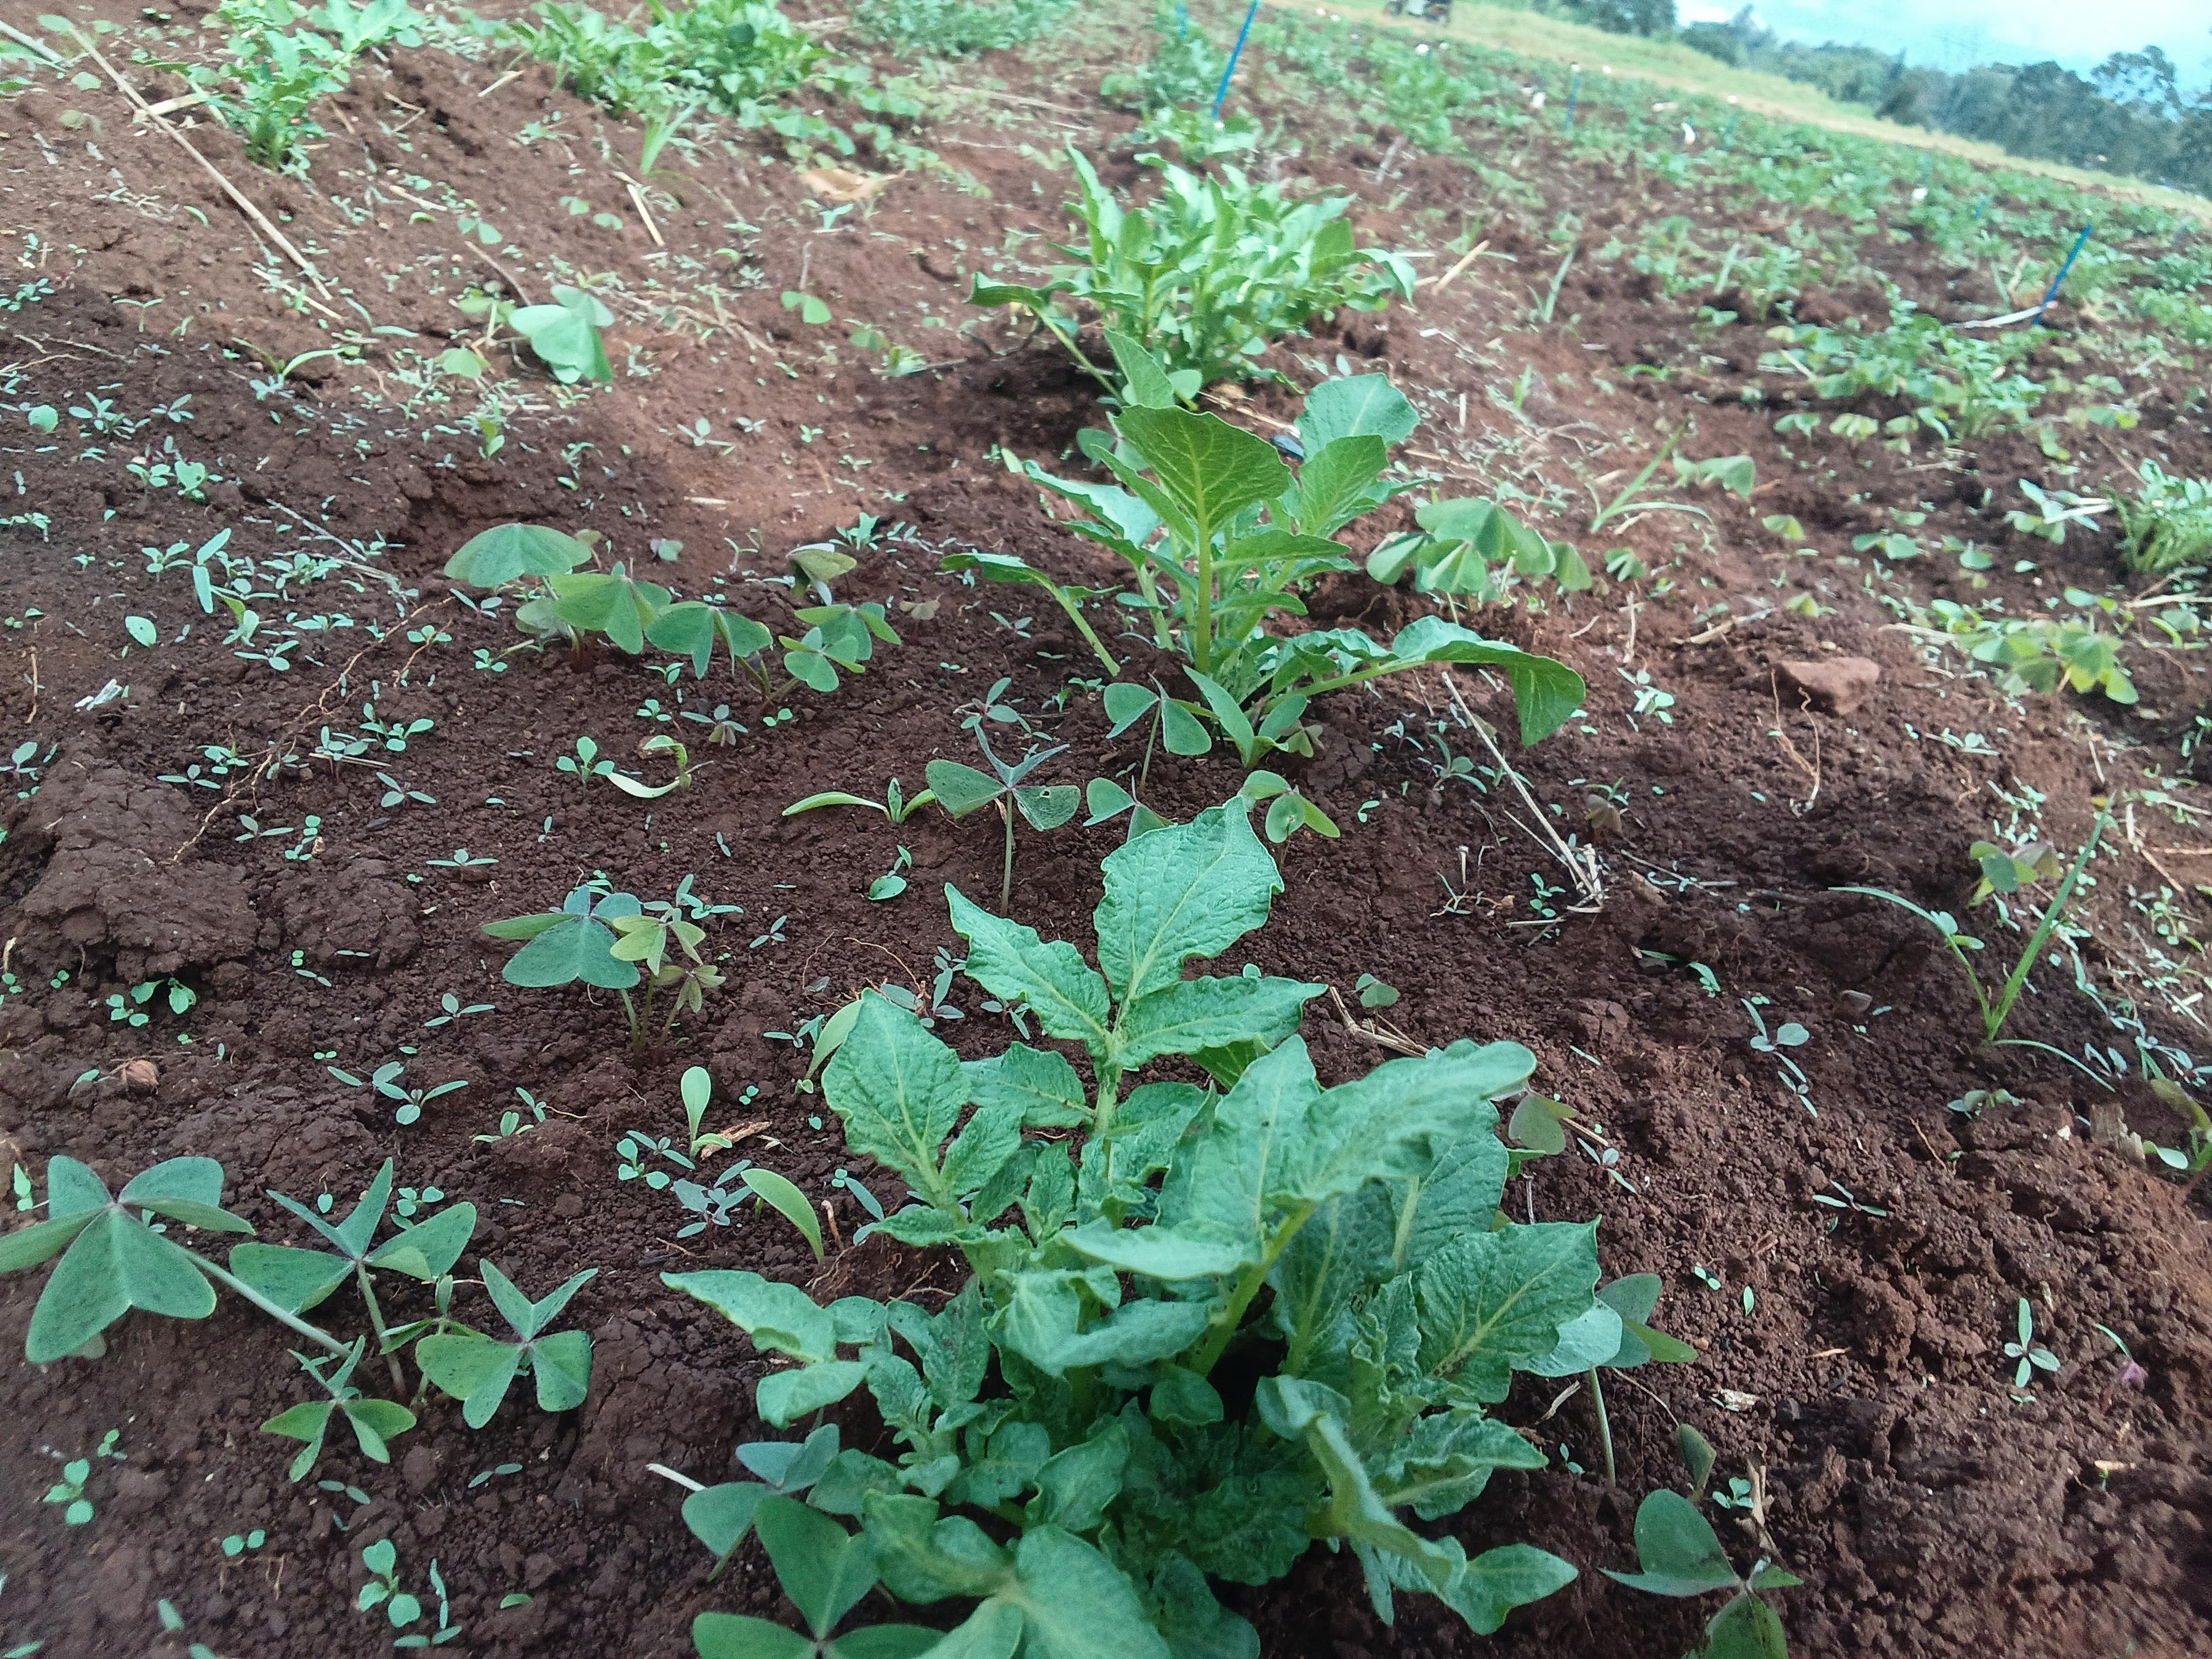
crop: potato
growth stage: sprouting emergence
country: Kenya
